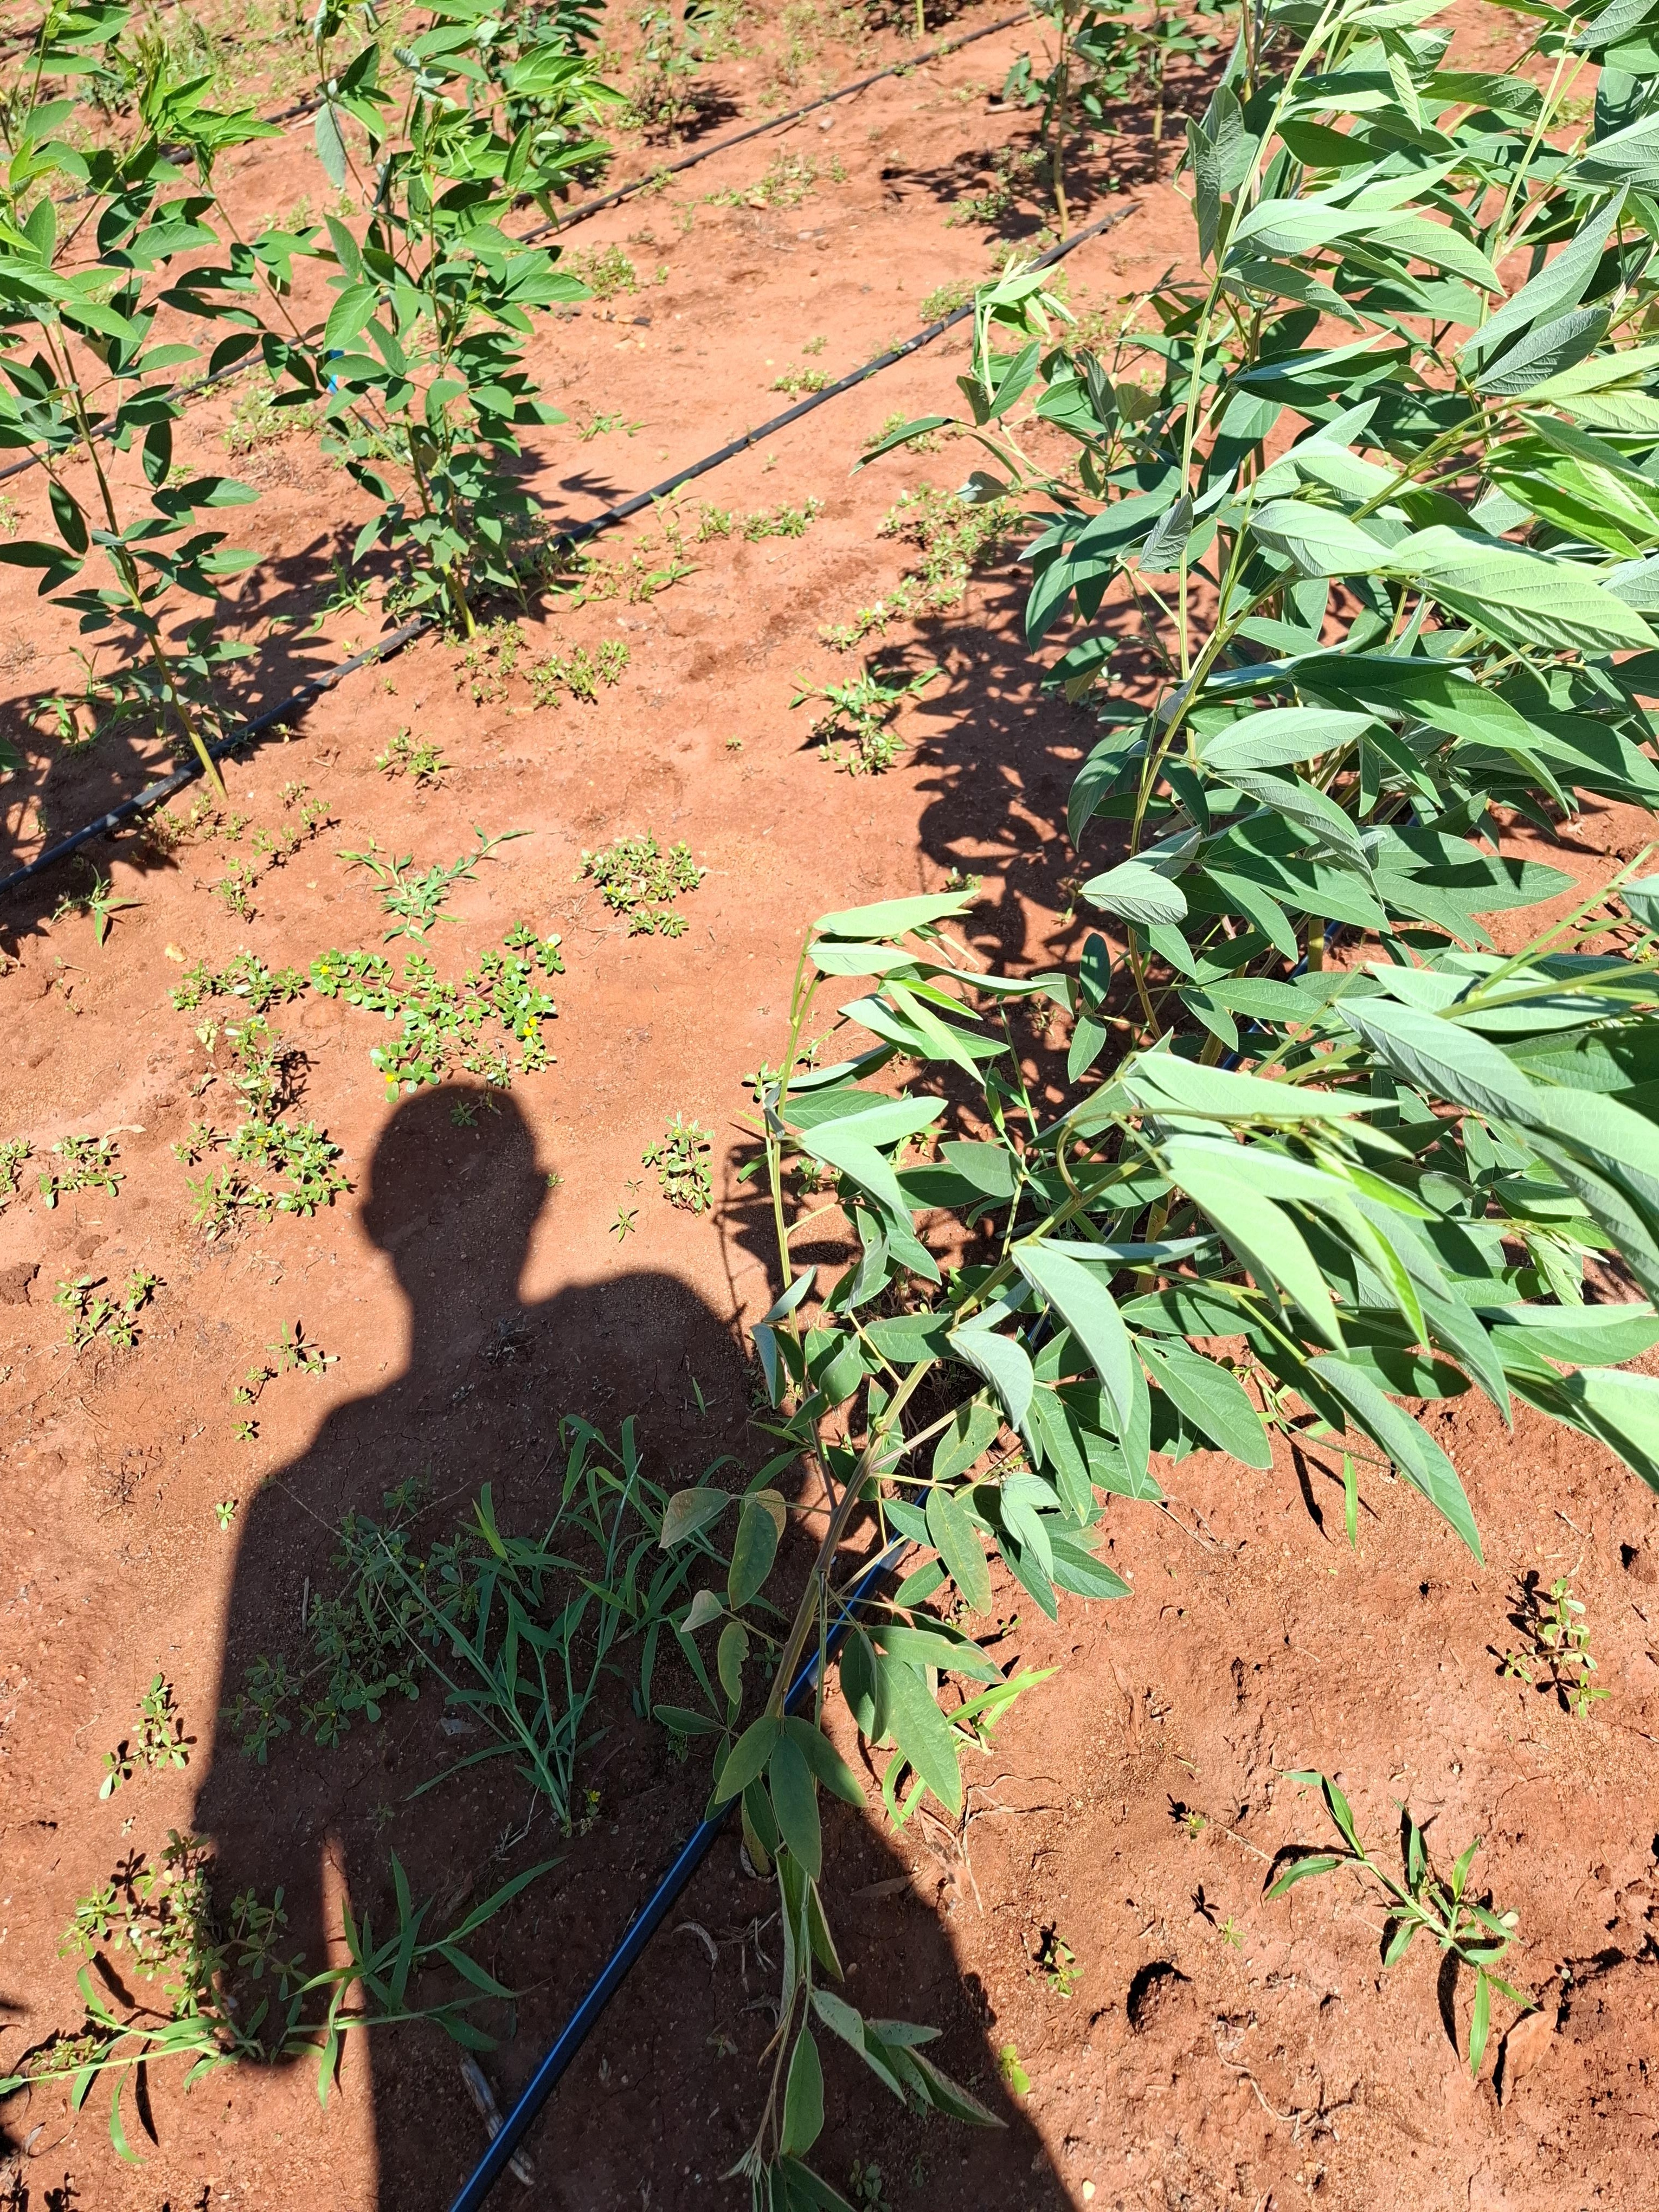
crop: pigeonpea
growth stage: vegetative
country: Kenya
